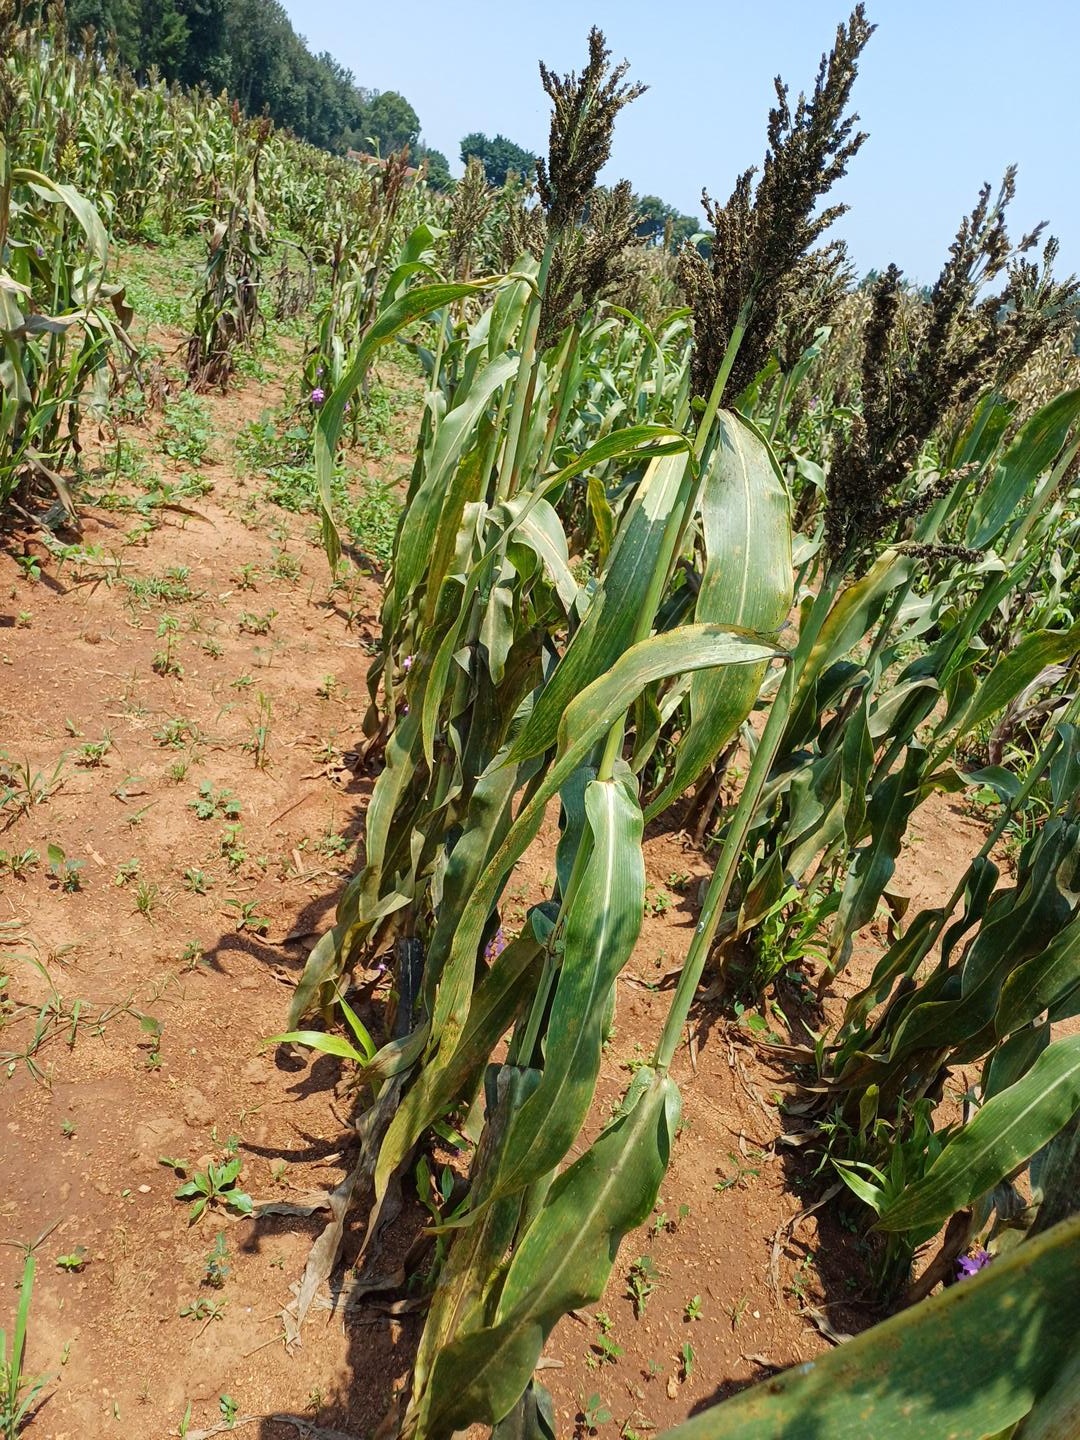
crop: sorghum
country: Kenya
